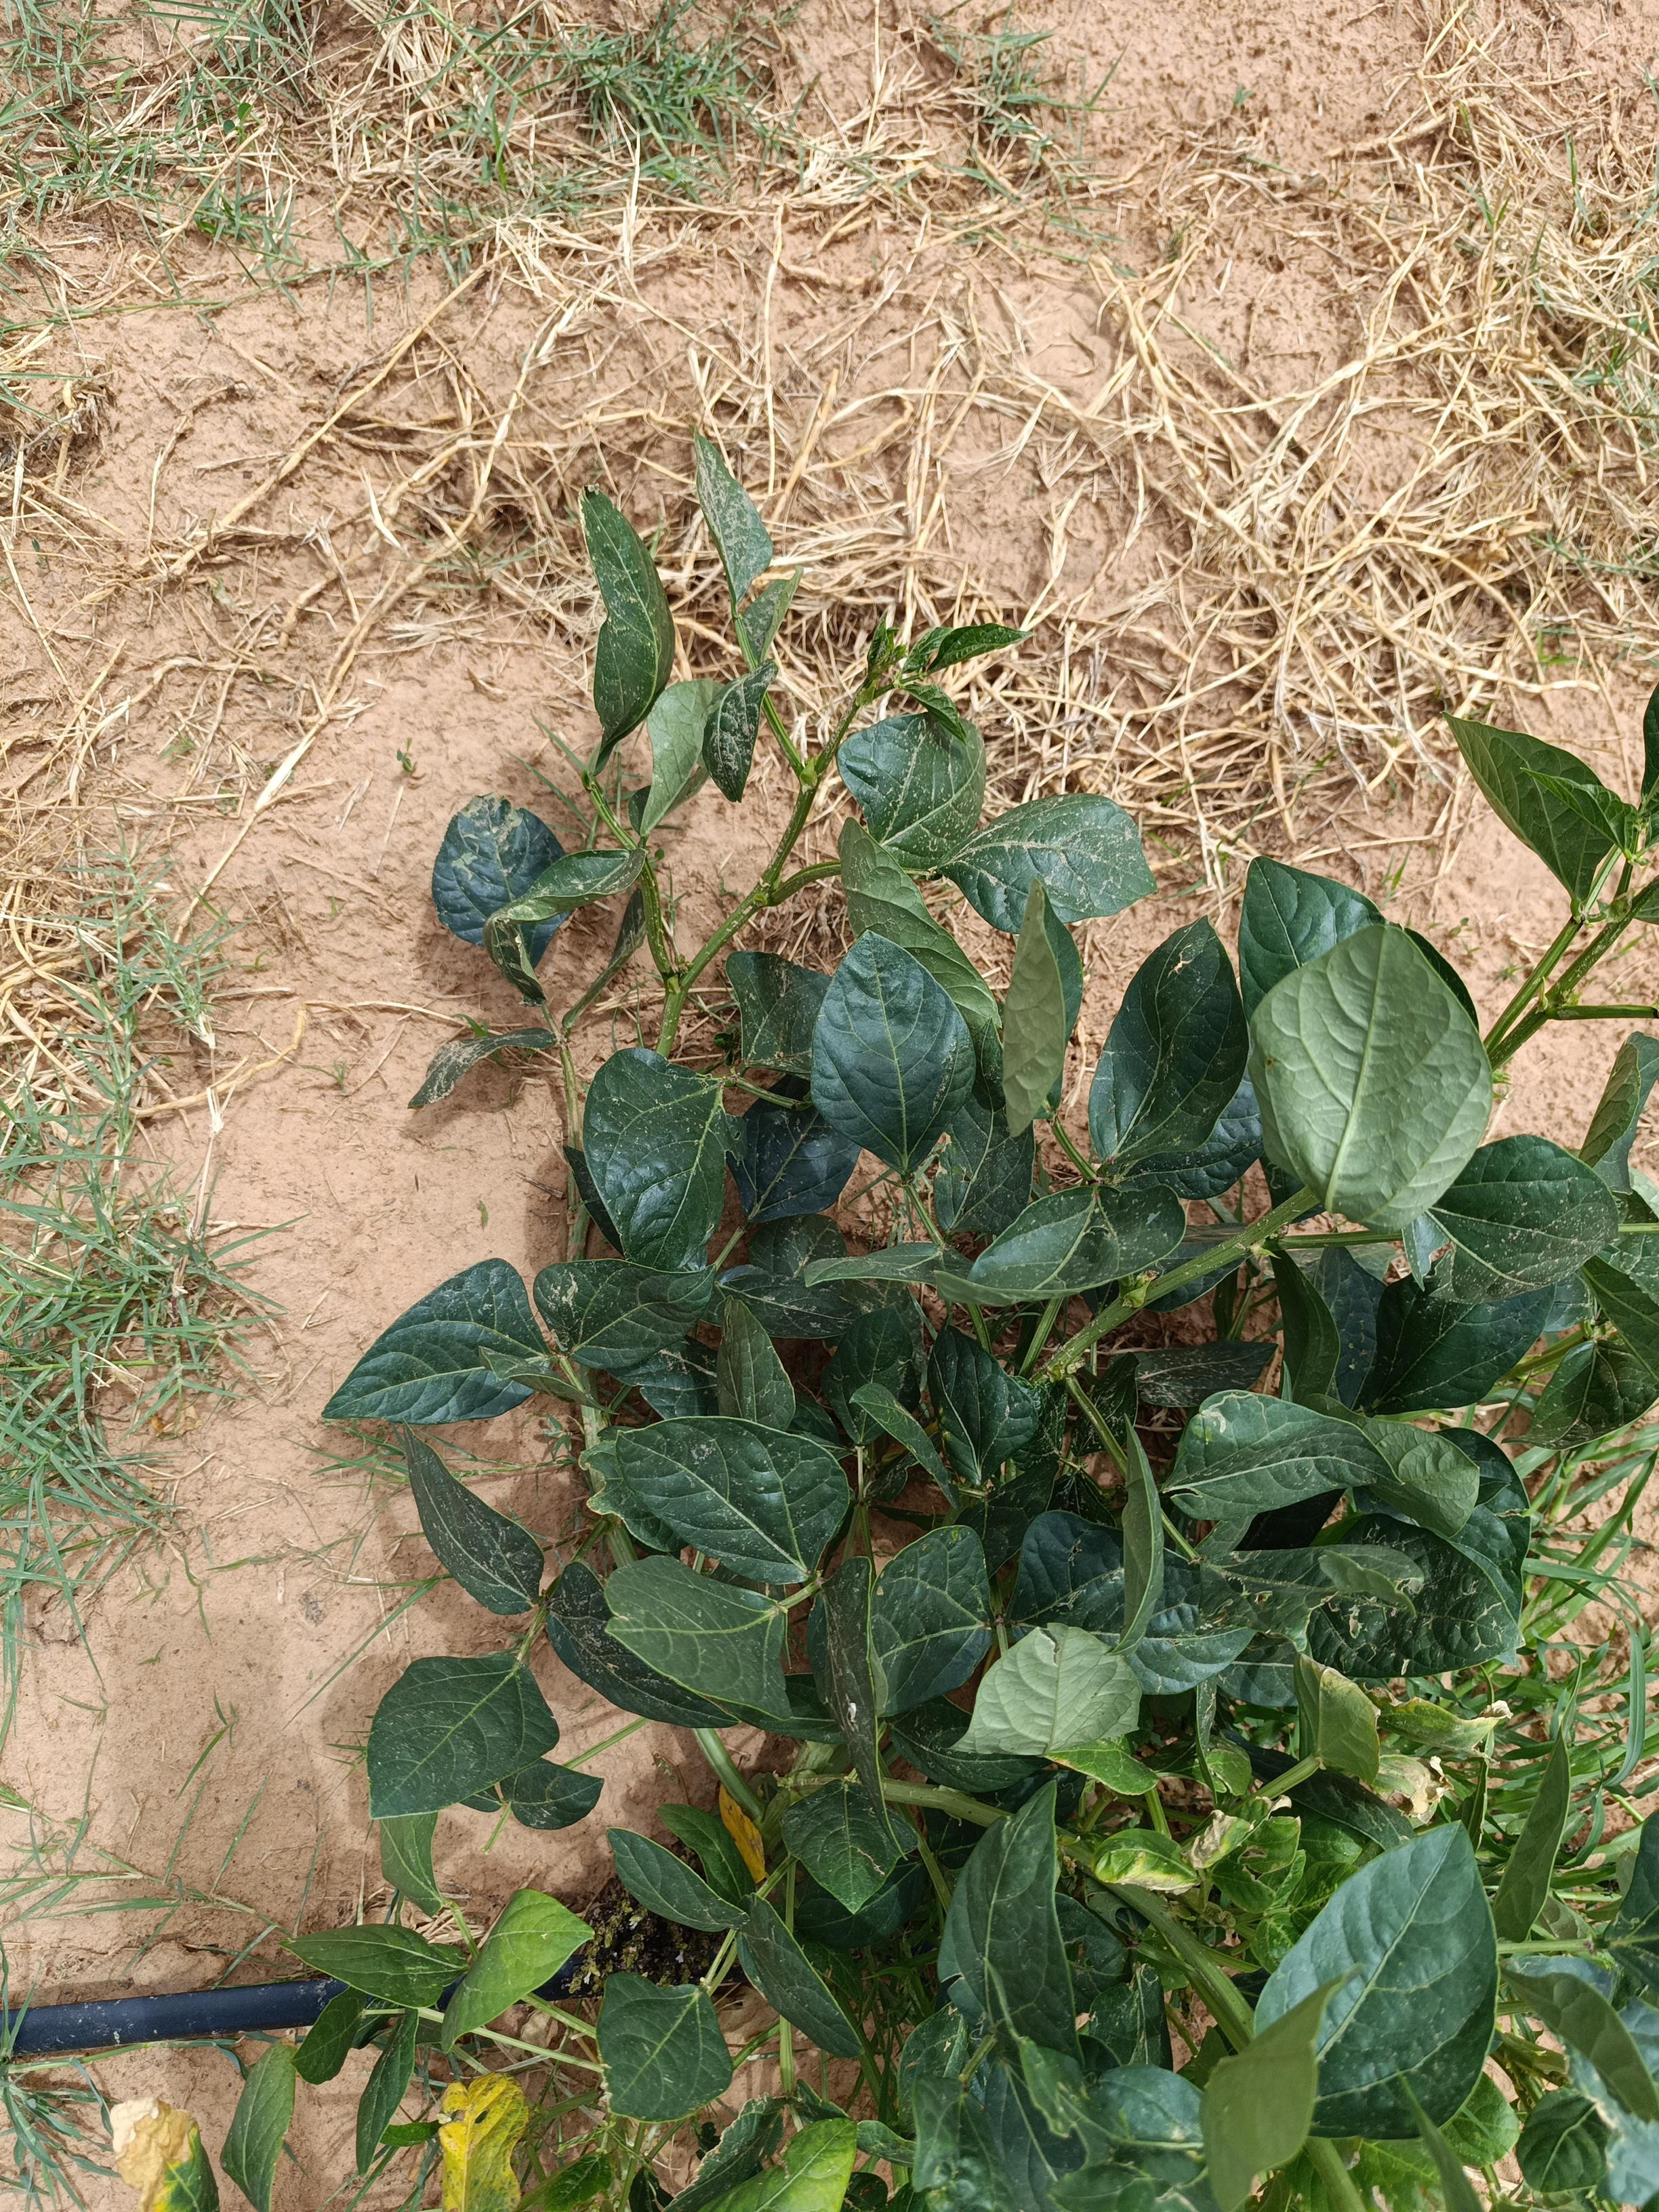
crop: cowpea
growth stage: vegetative
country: Nigeria
